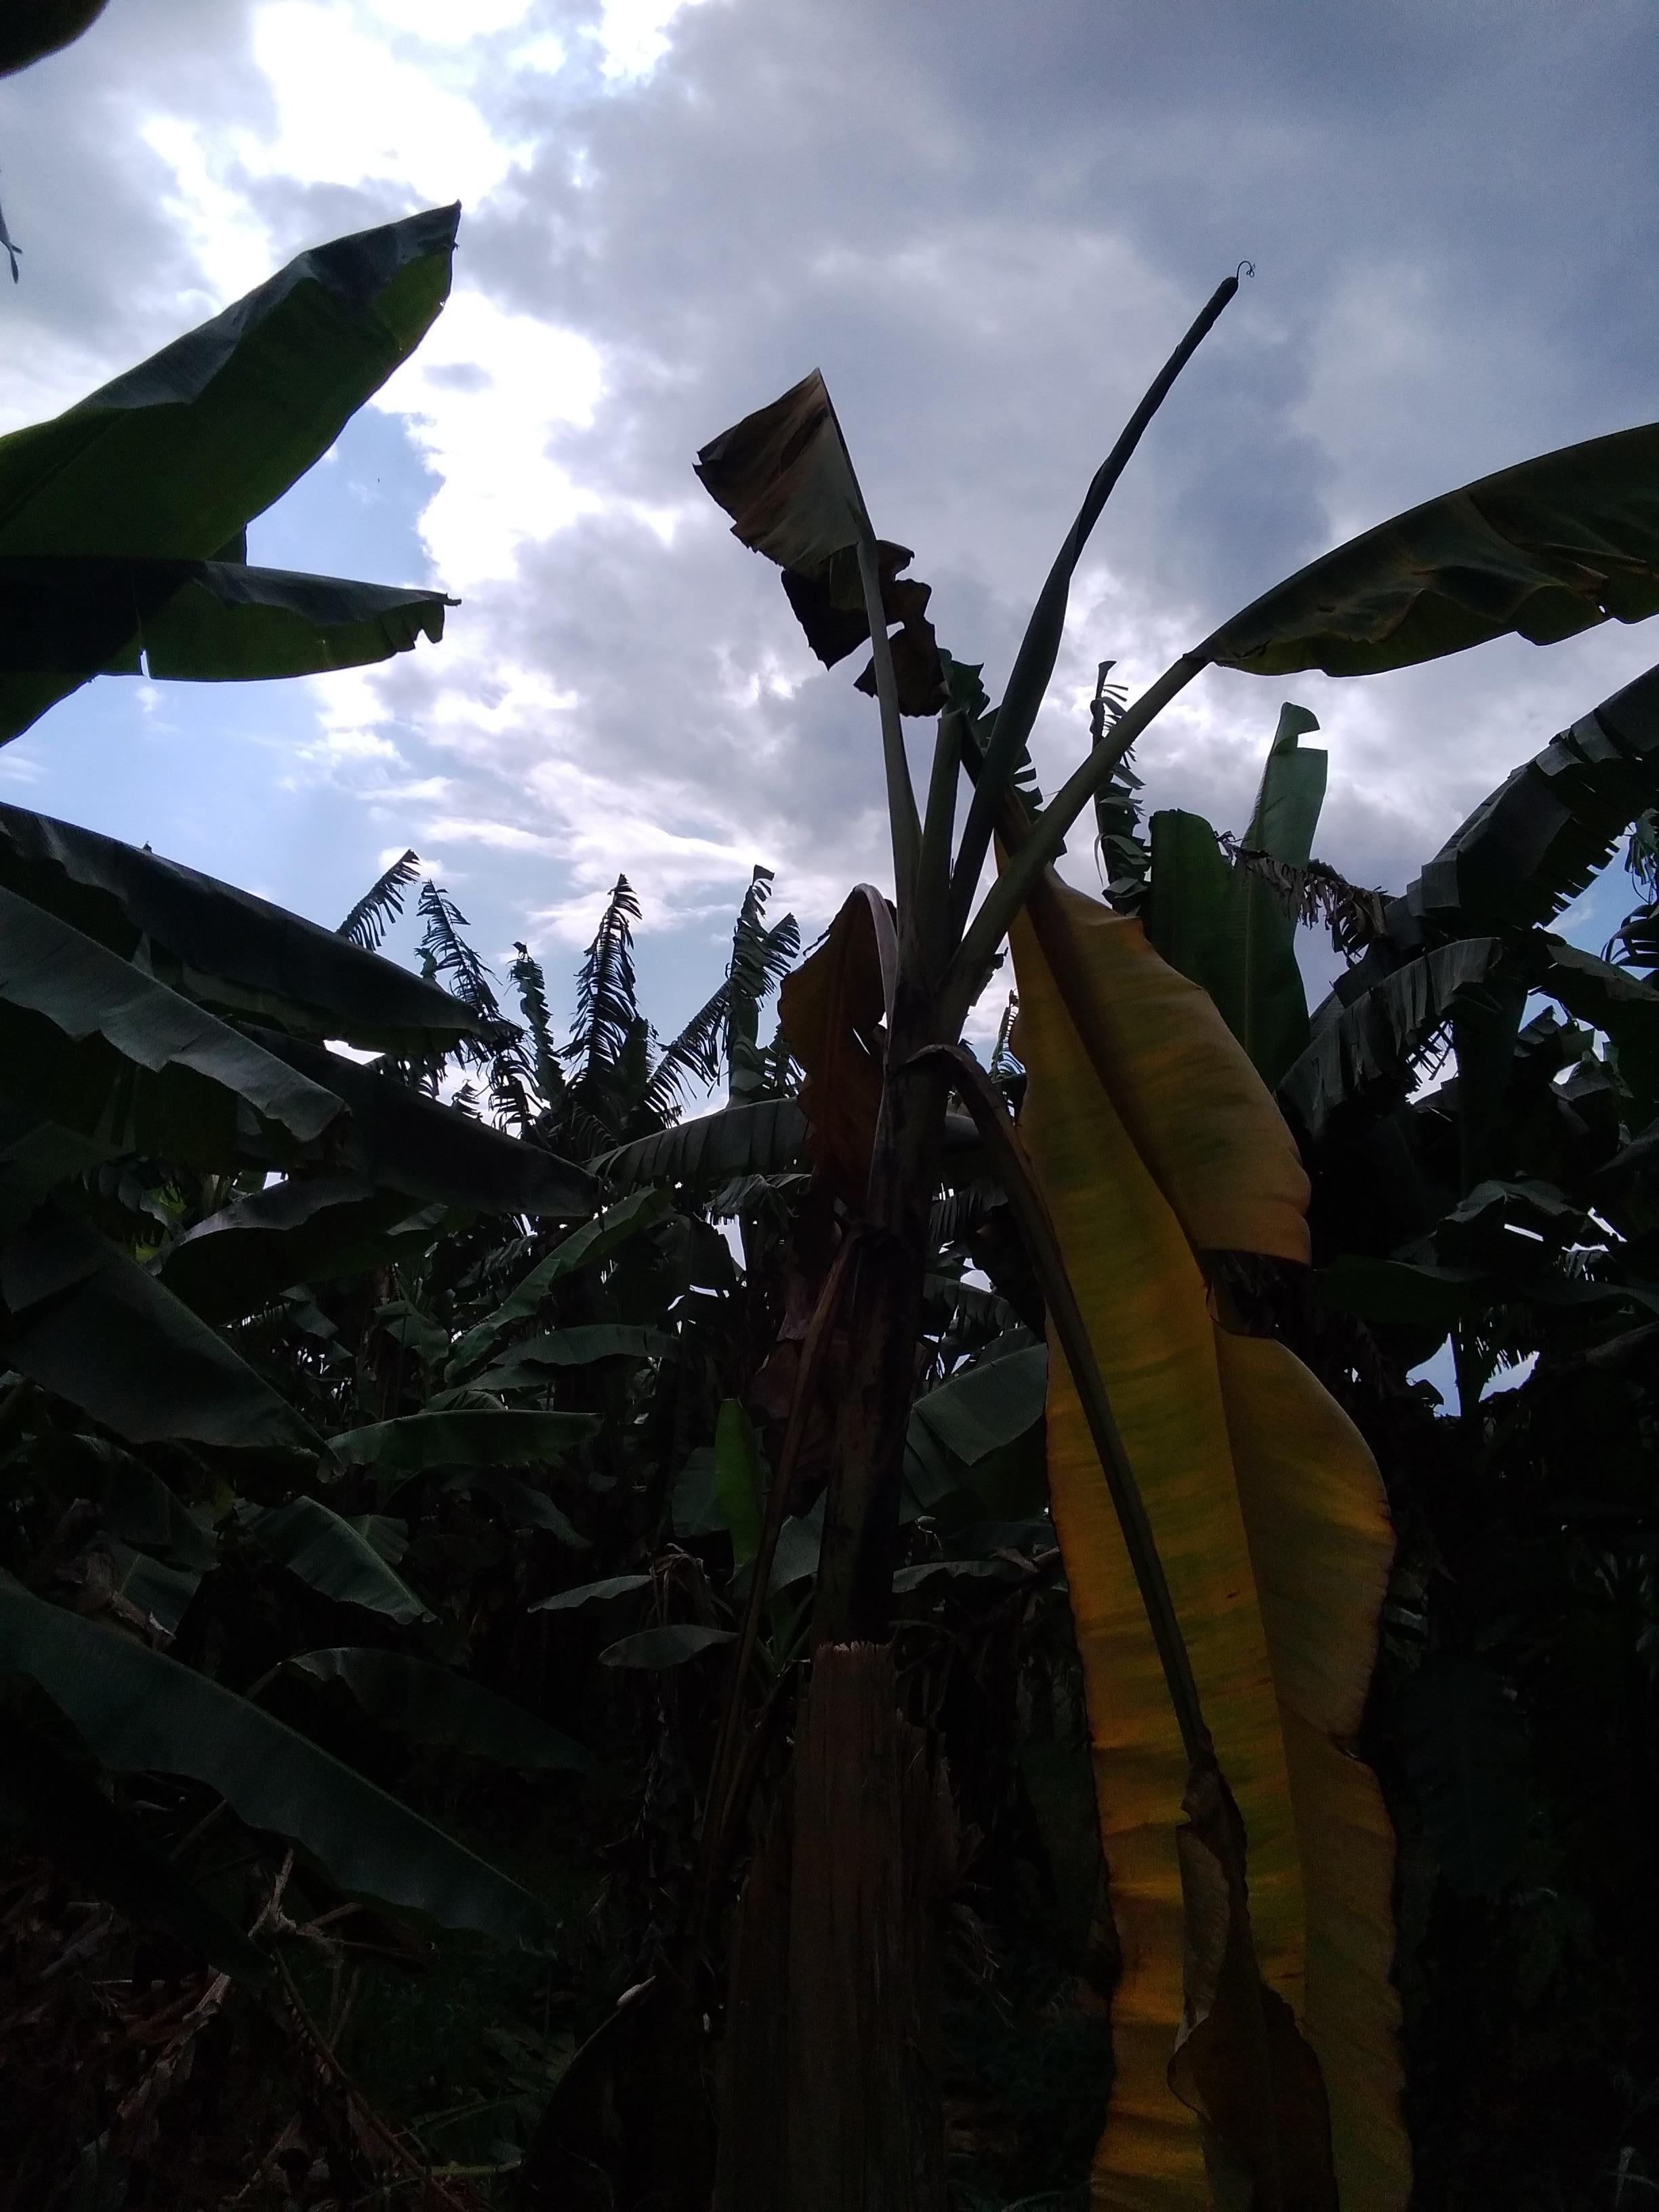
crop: banana
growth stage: vegetative
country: Uganda
